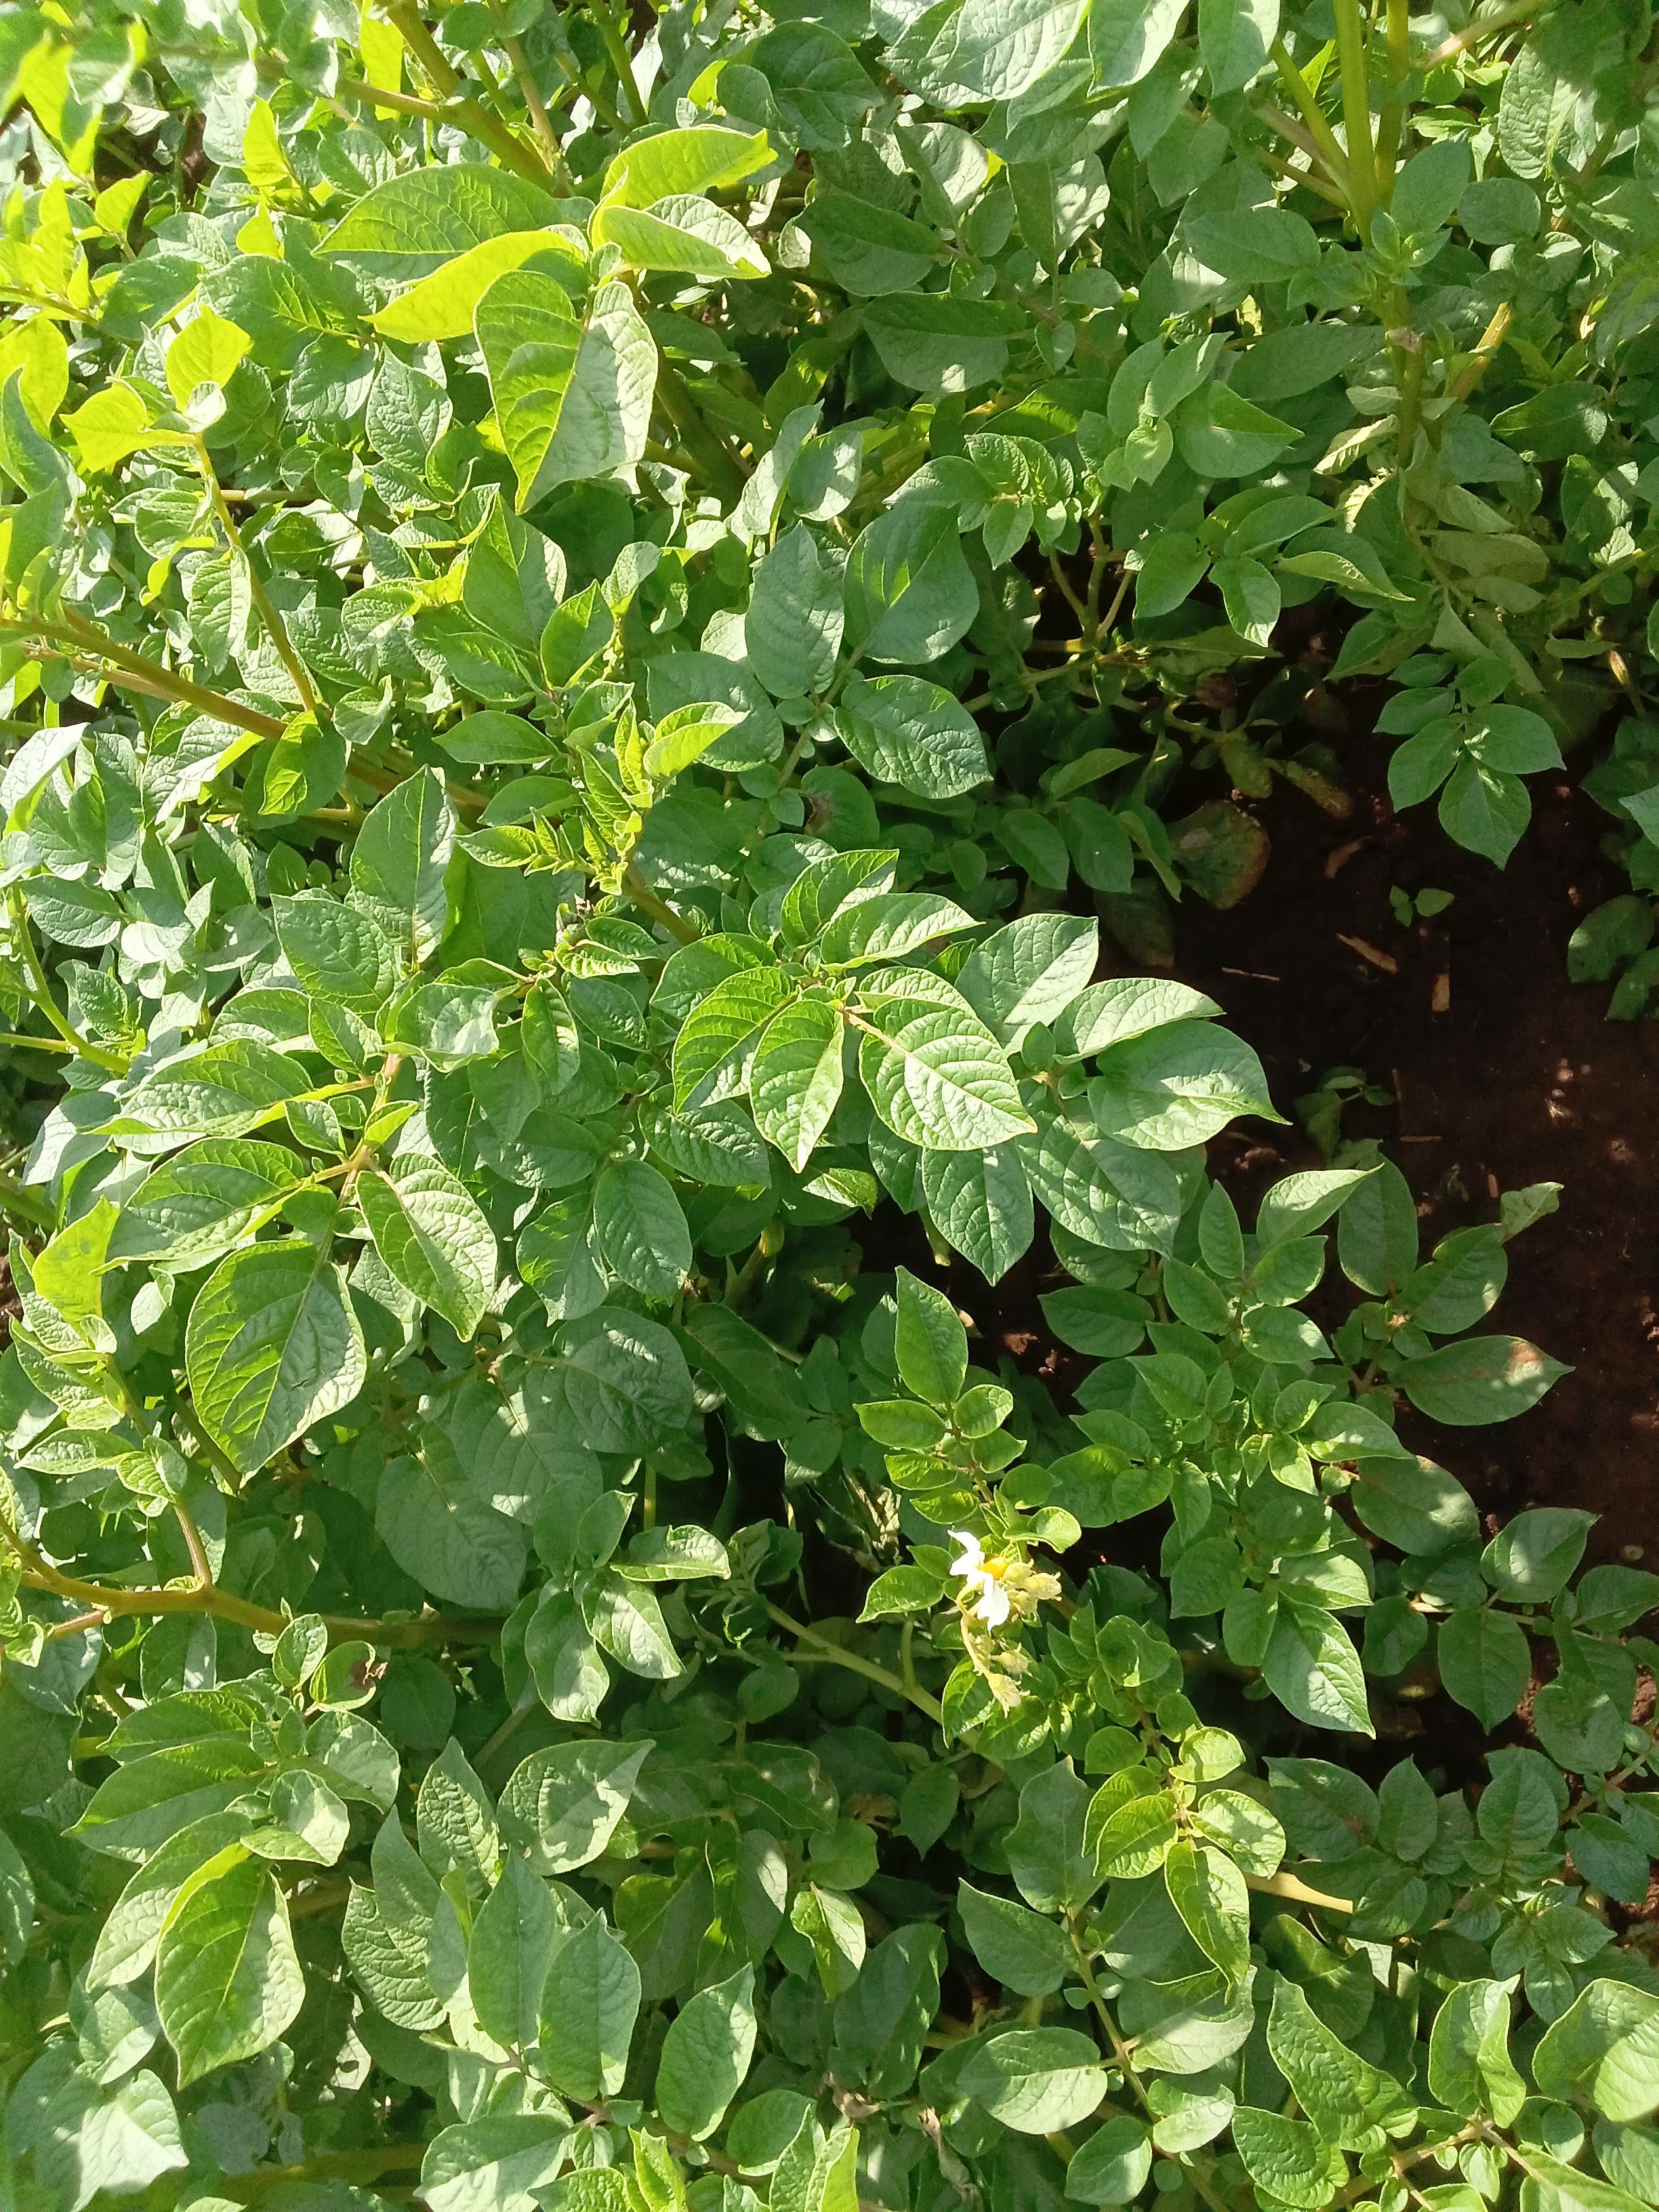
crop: potato
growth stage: vegetative
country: Kenya
